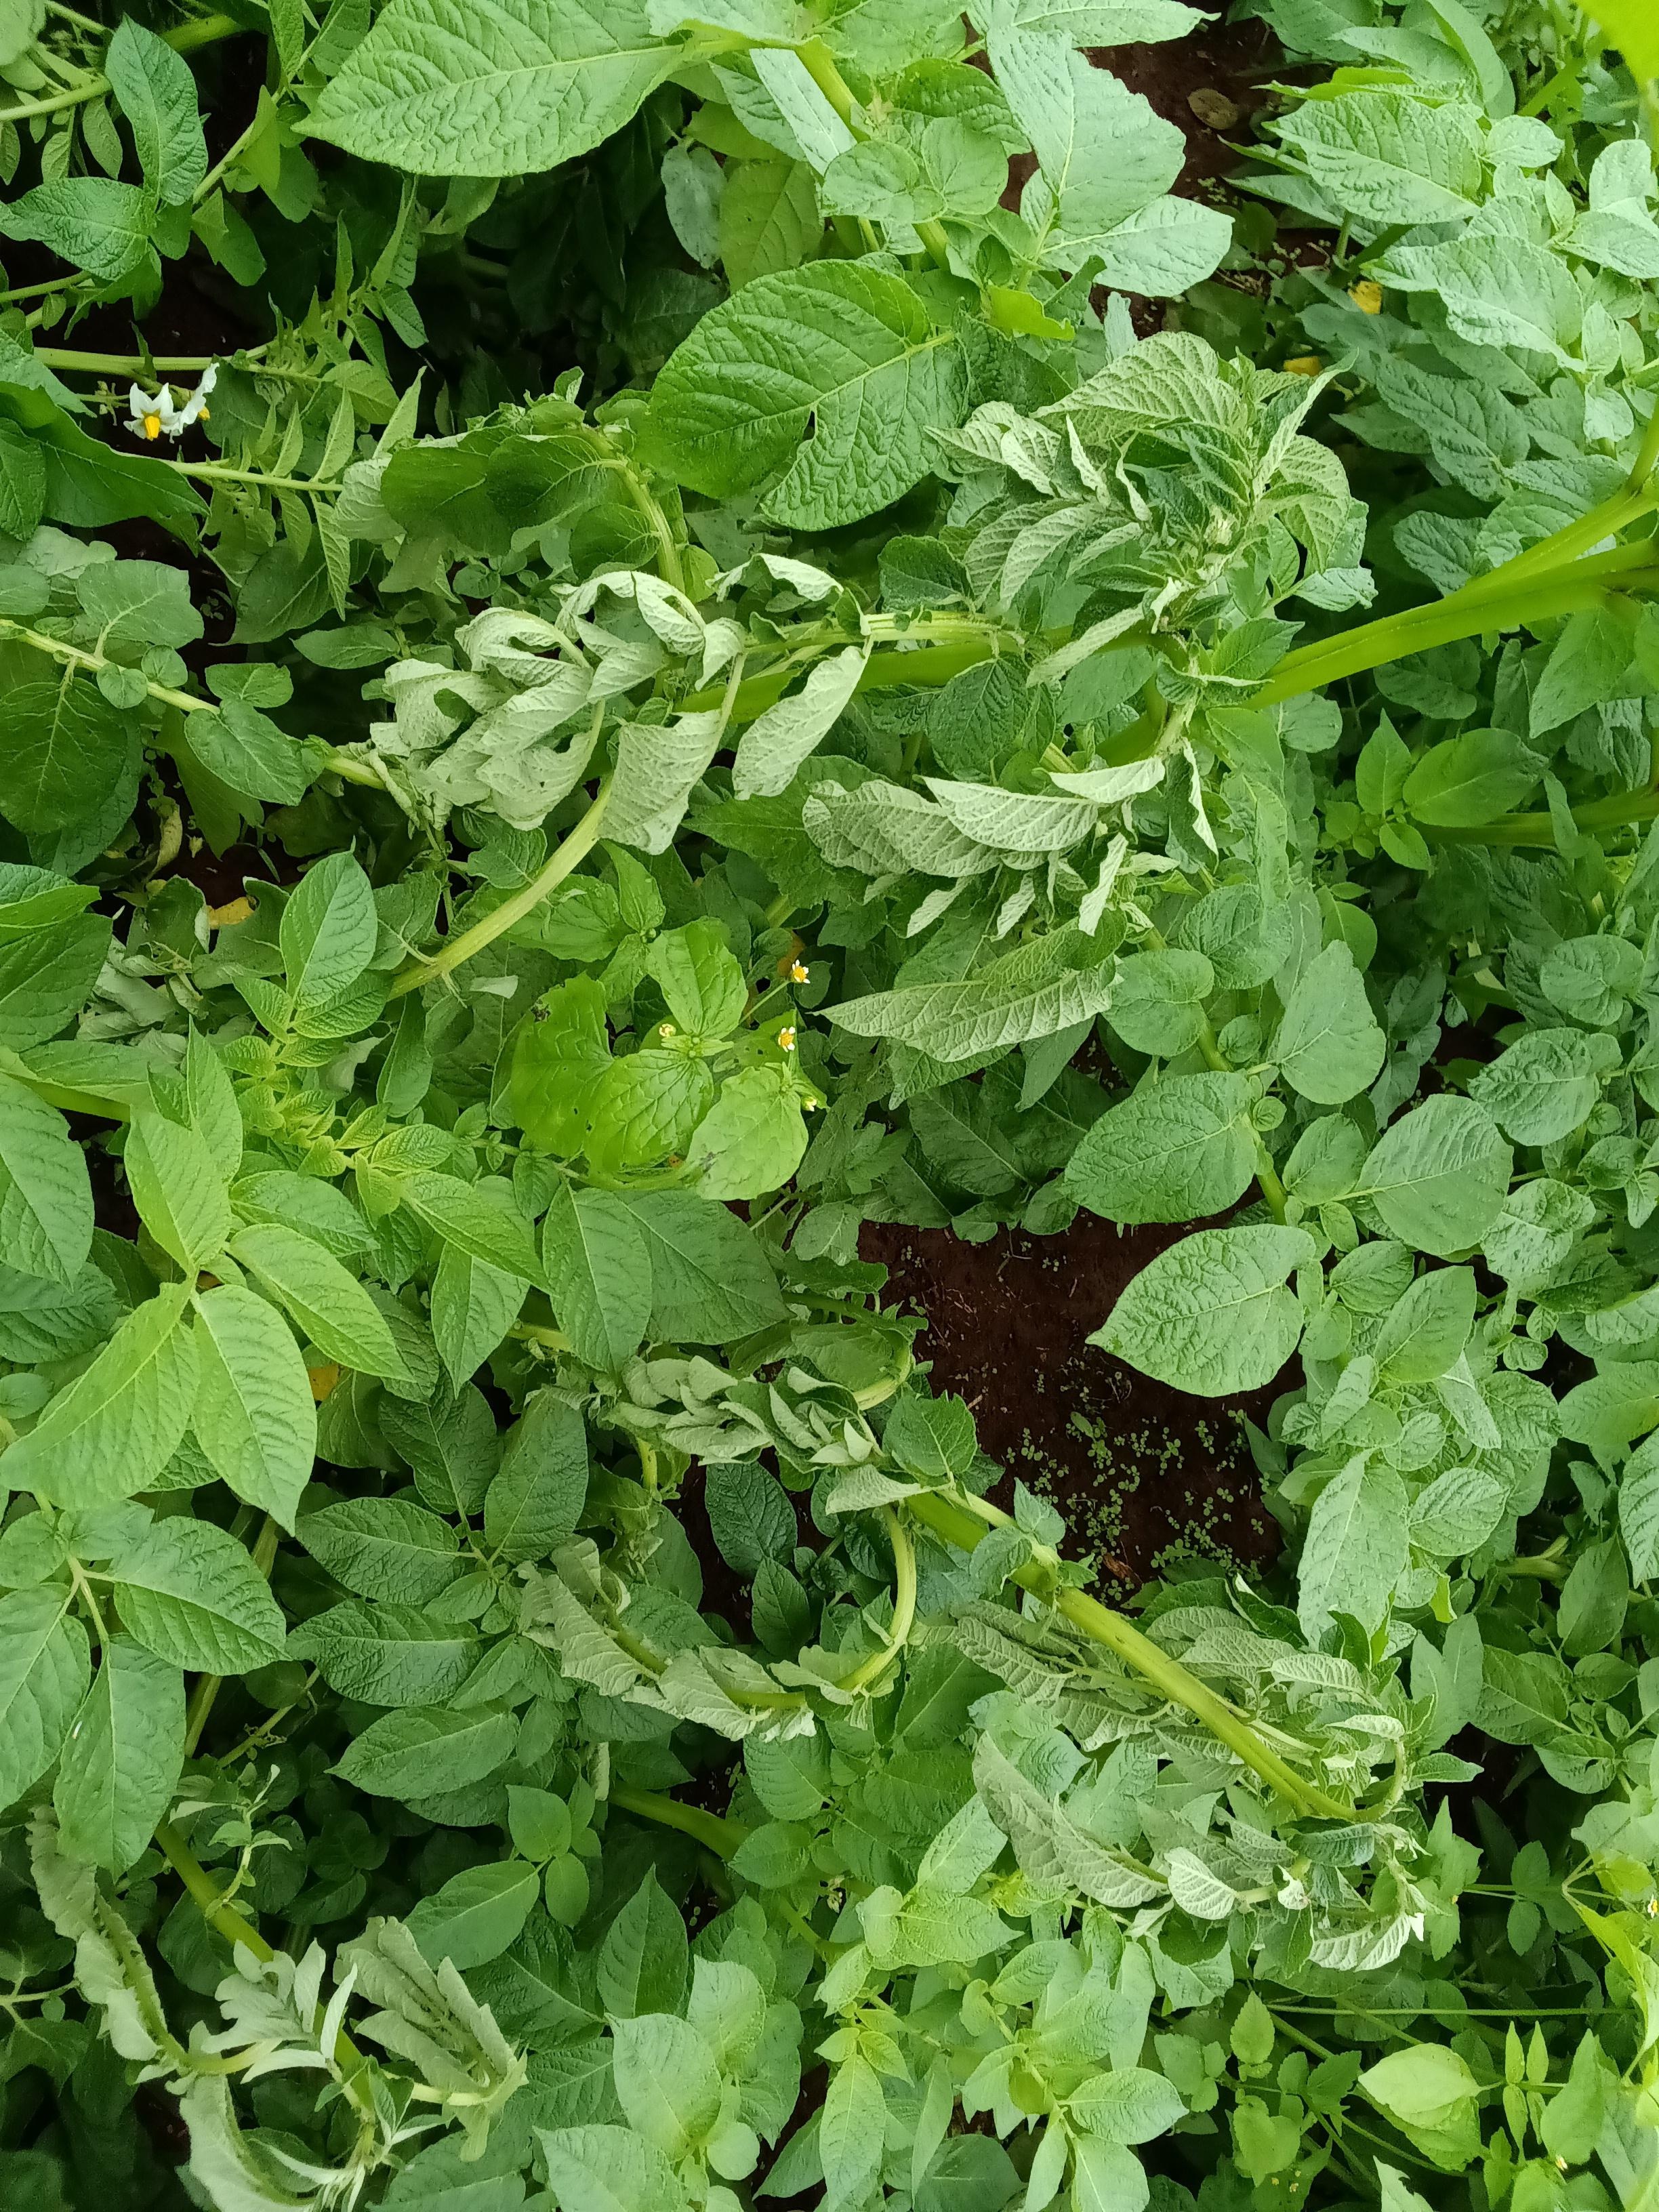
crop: potato
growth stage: flowering
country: Kenya
